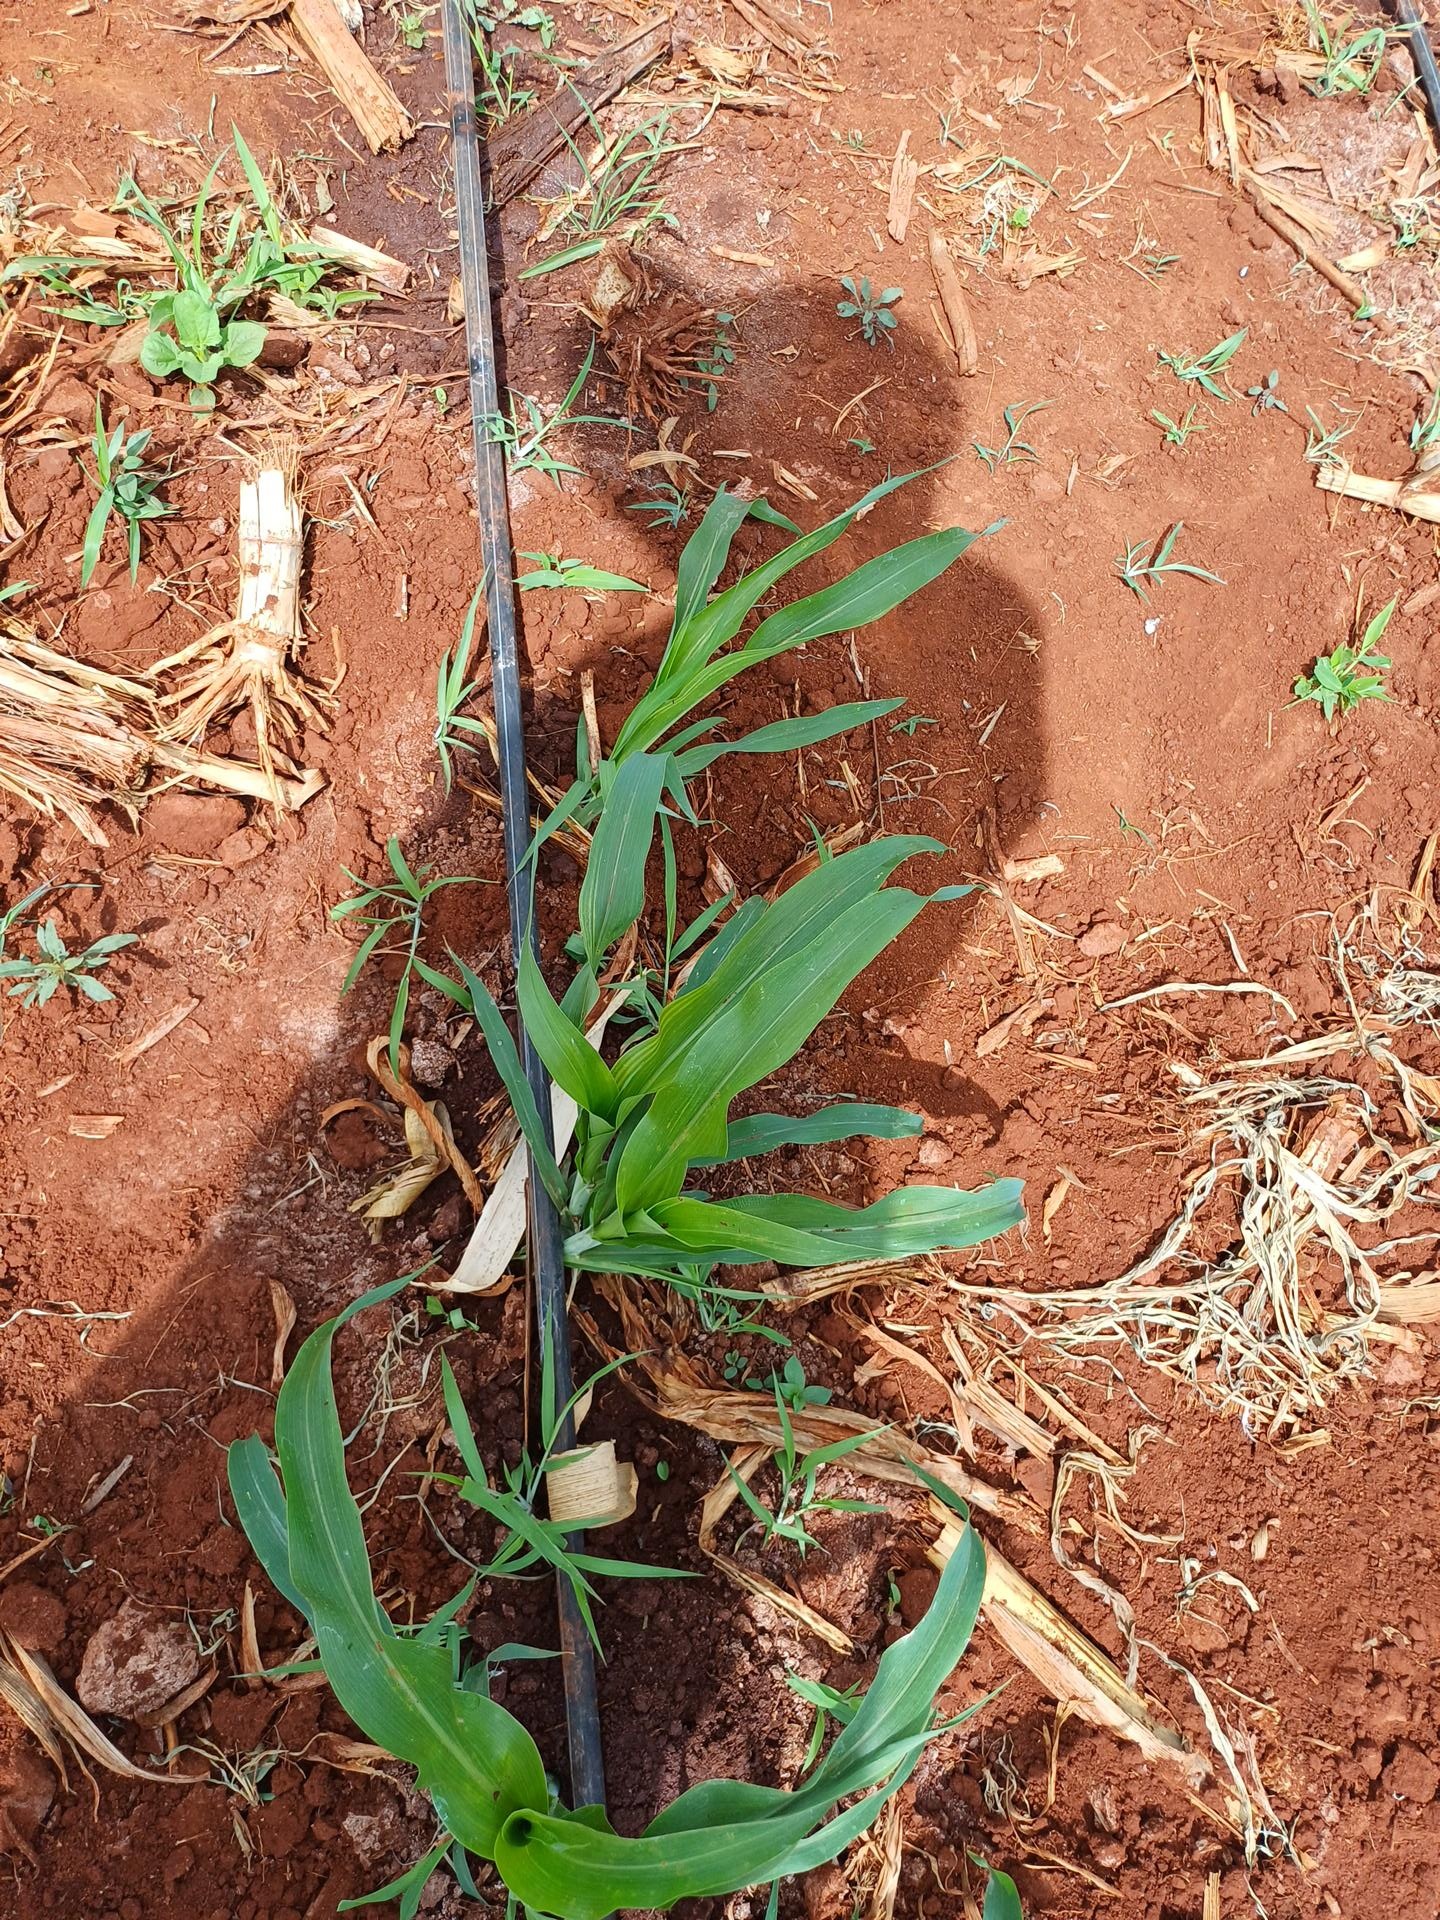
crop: sorghum
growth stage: vegetative
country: Kenya
